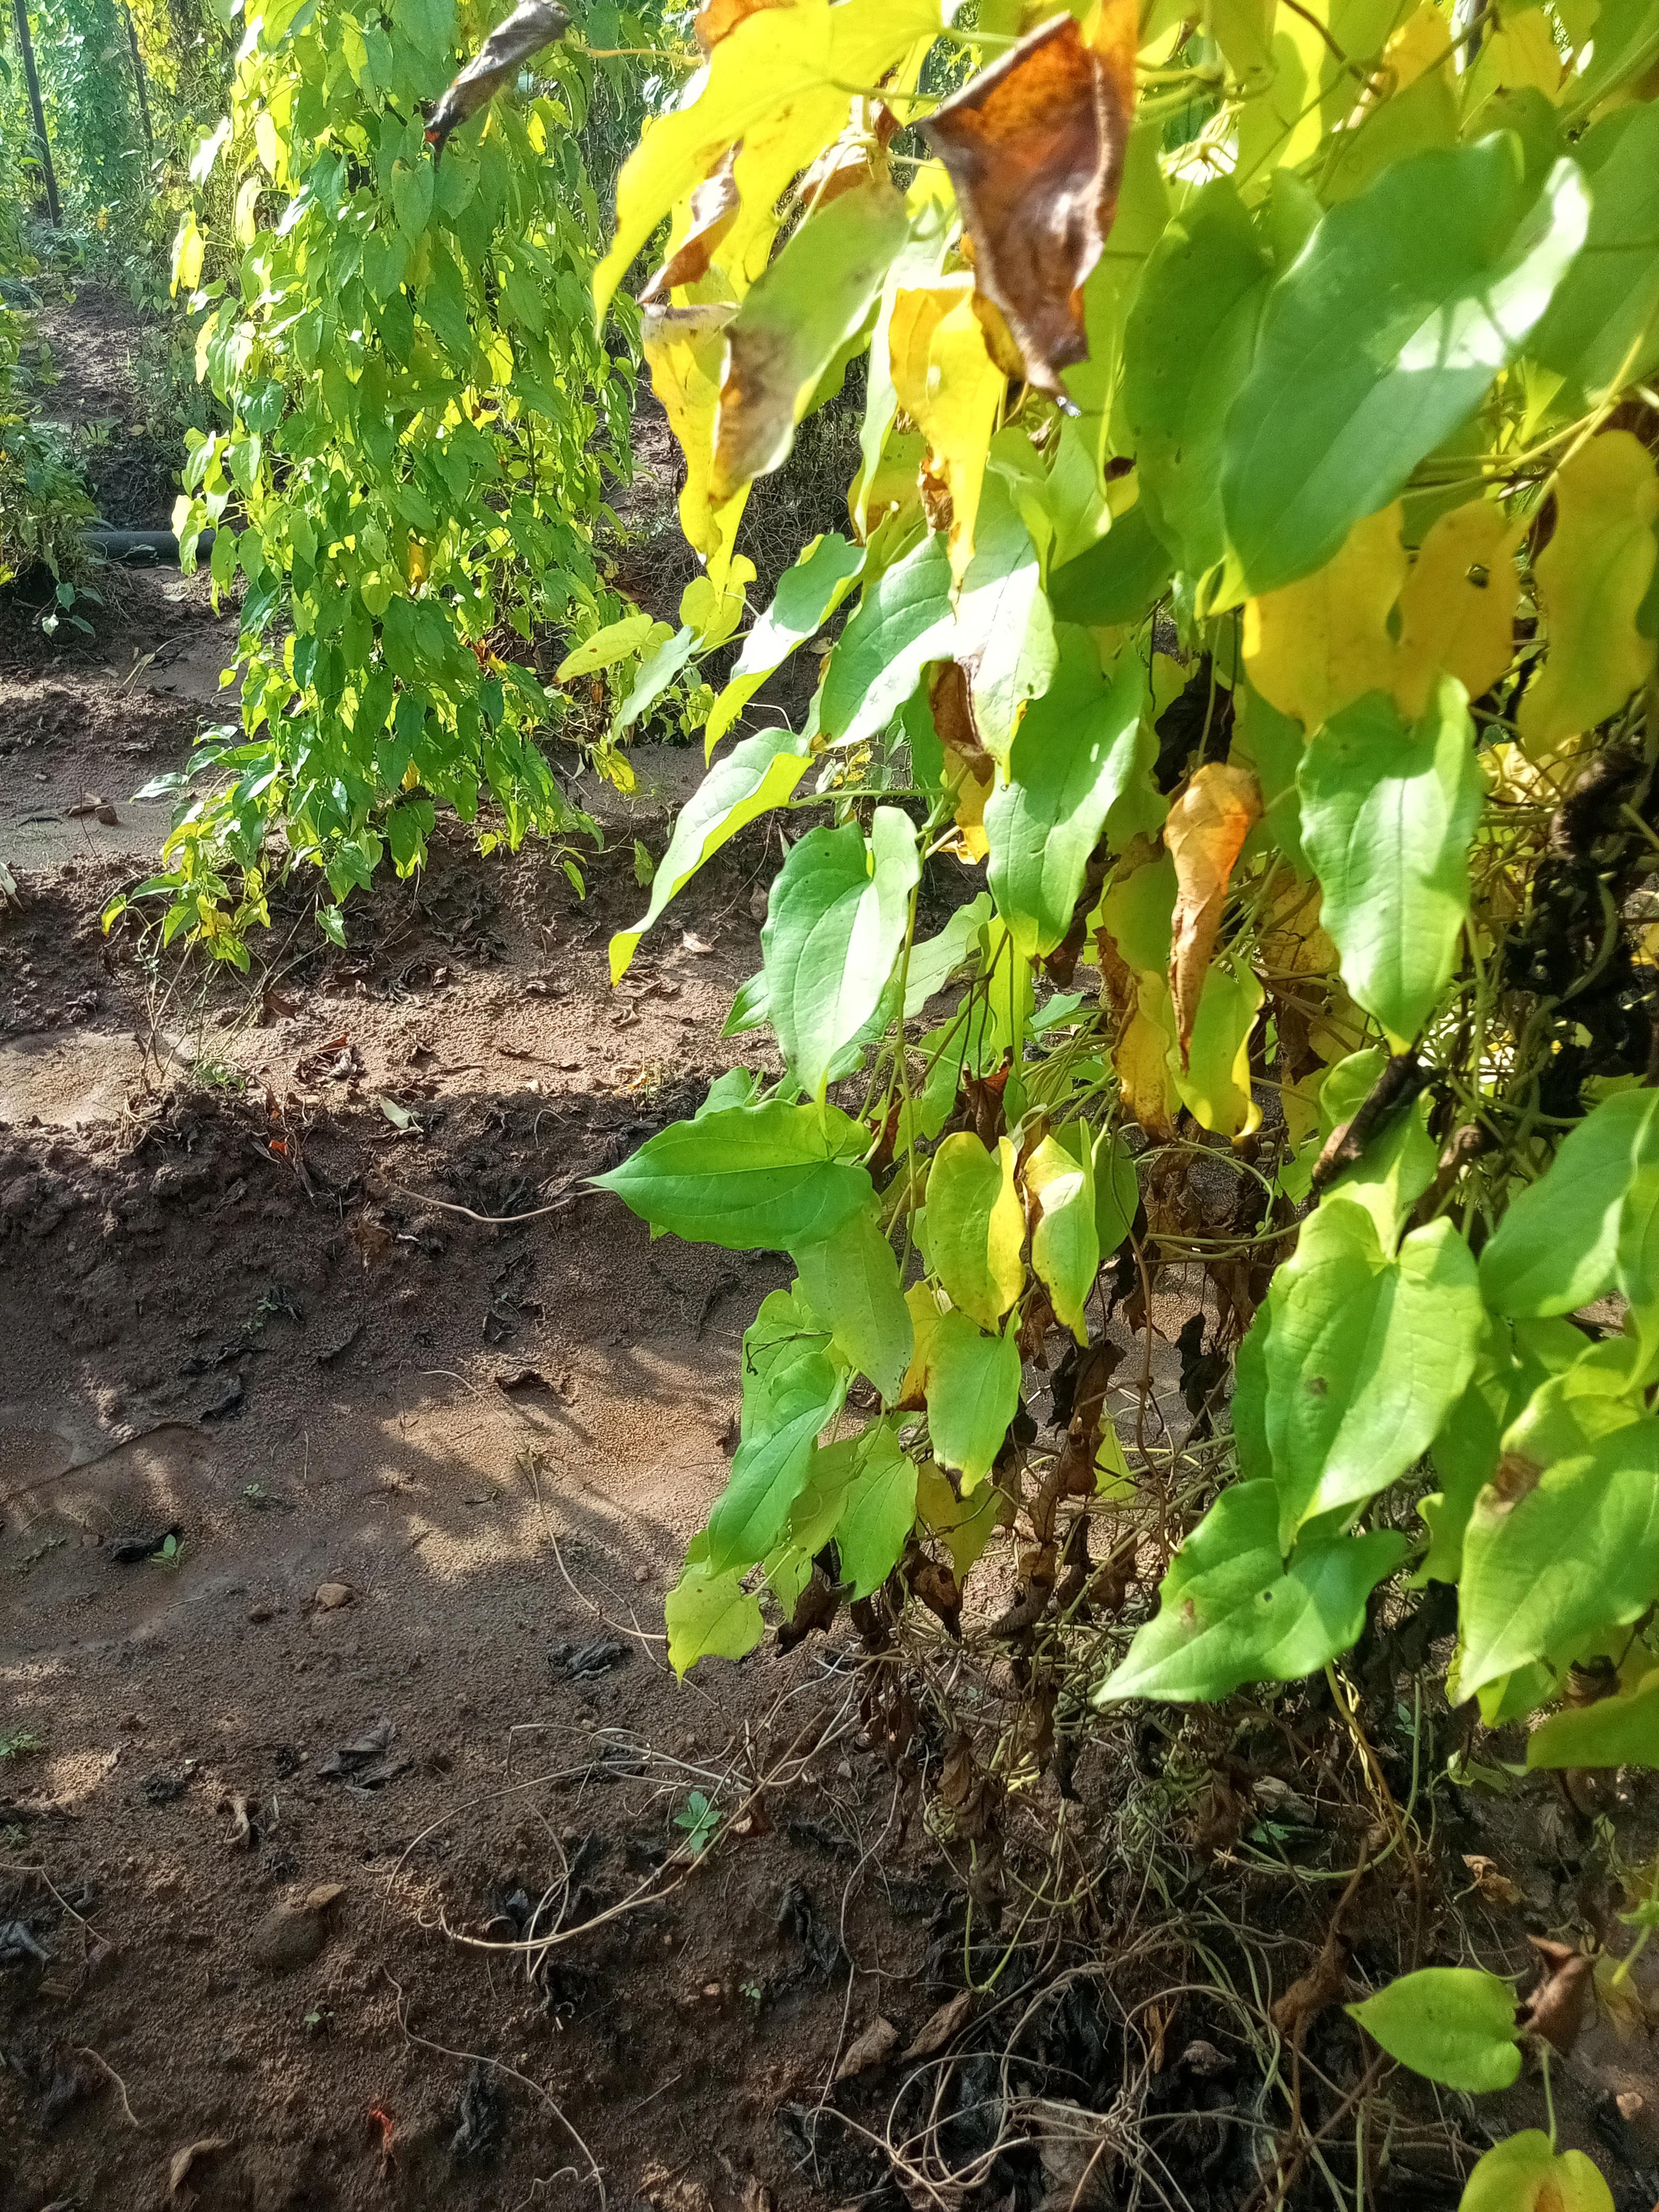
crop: yam
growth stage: maturity
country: Nigeria
